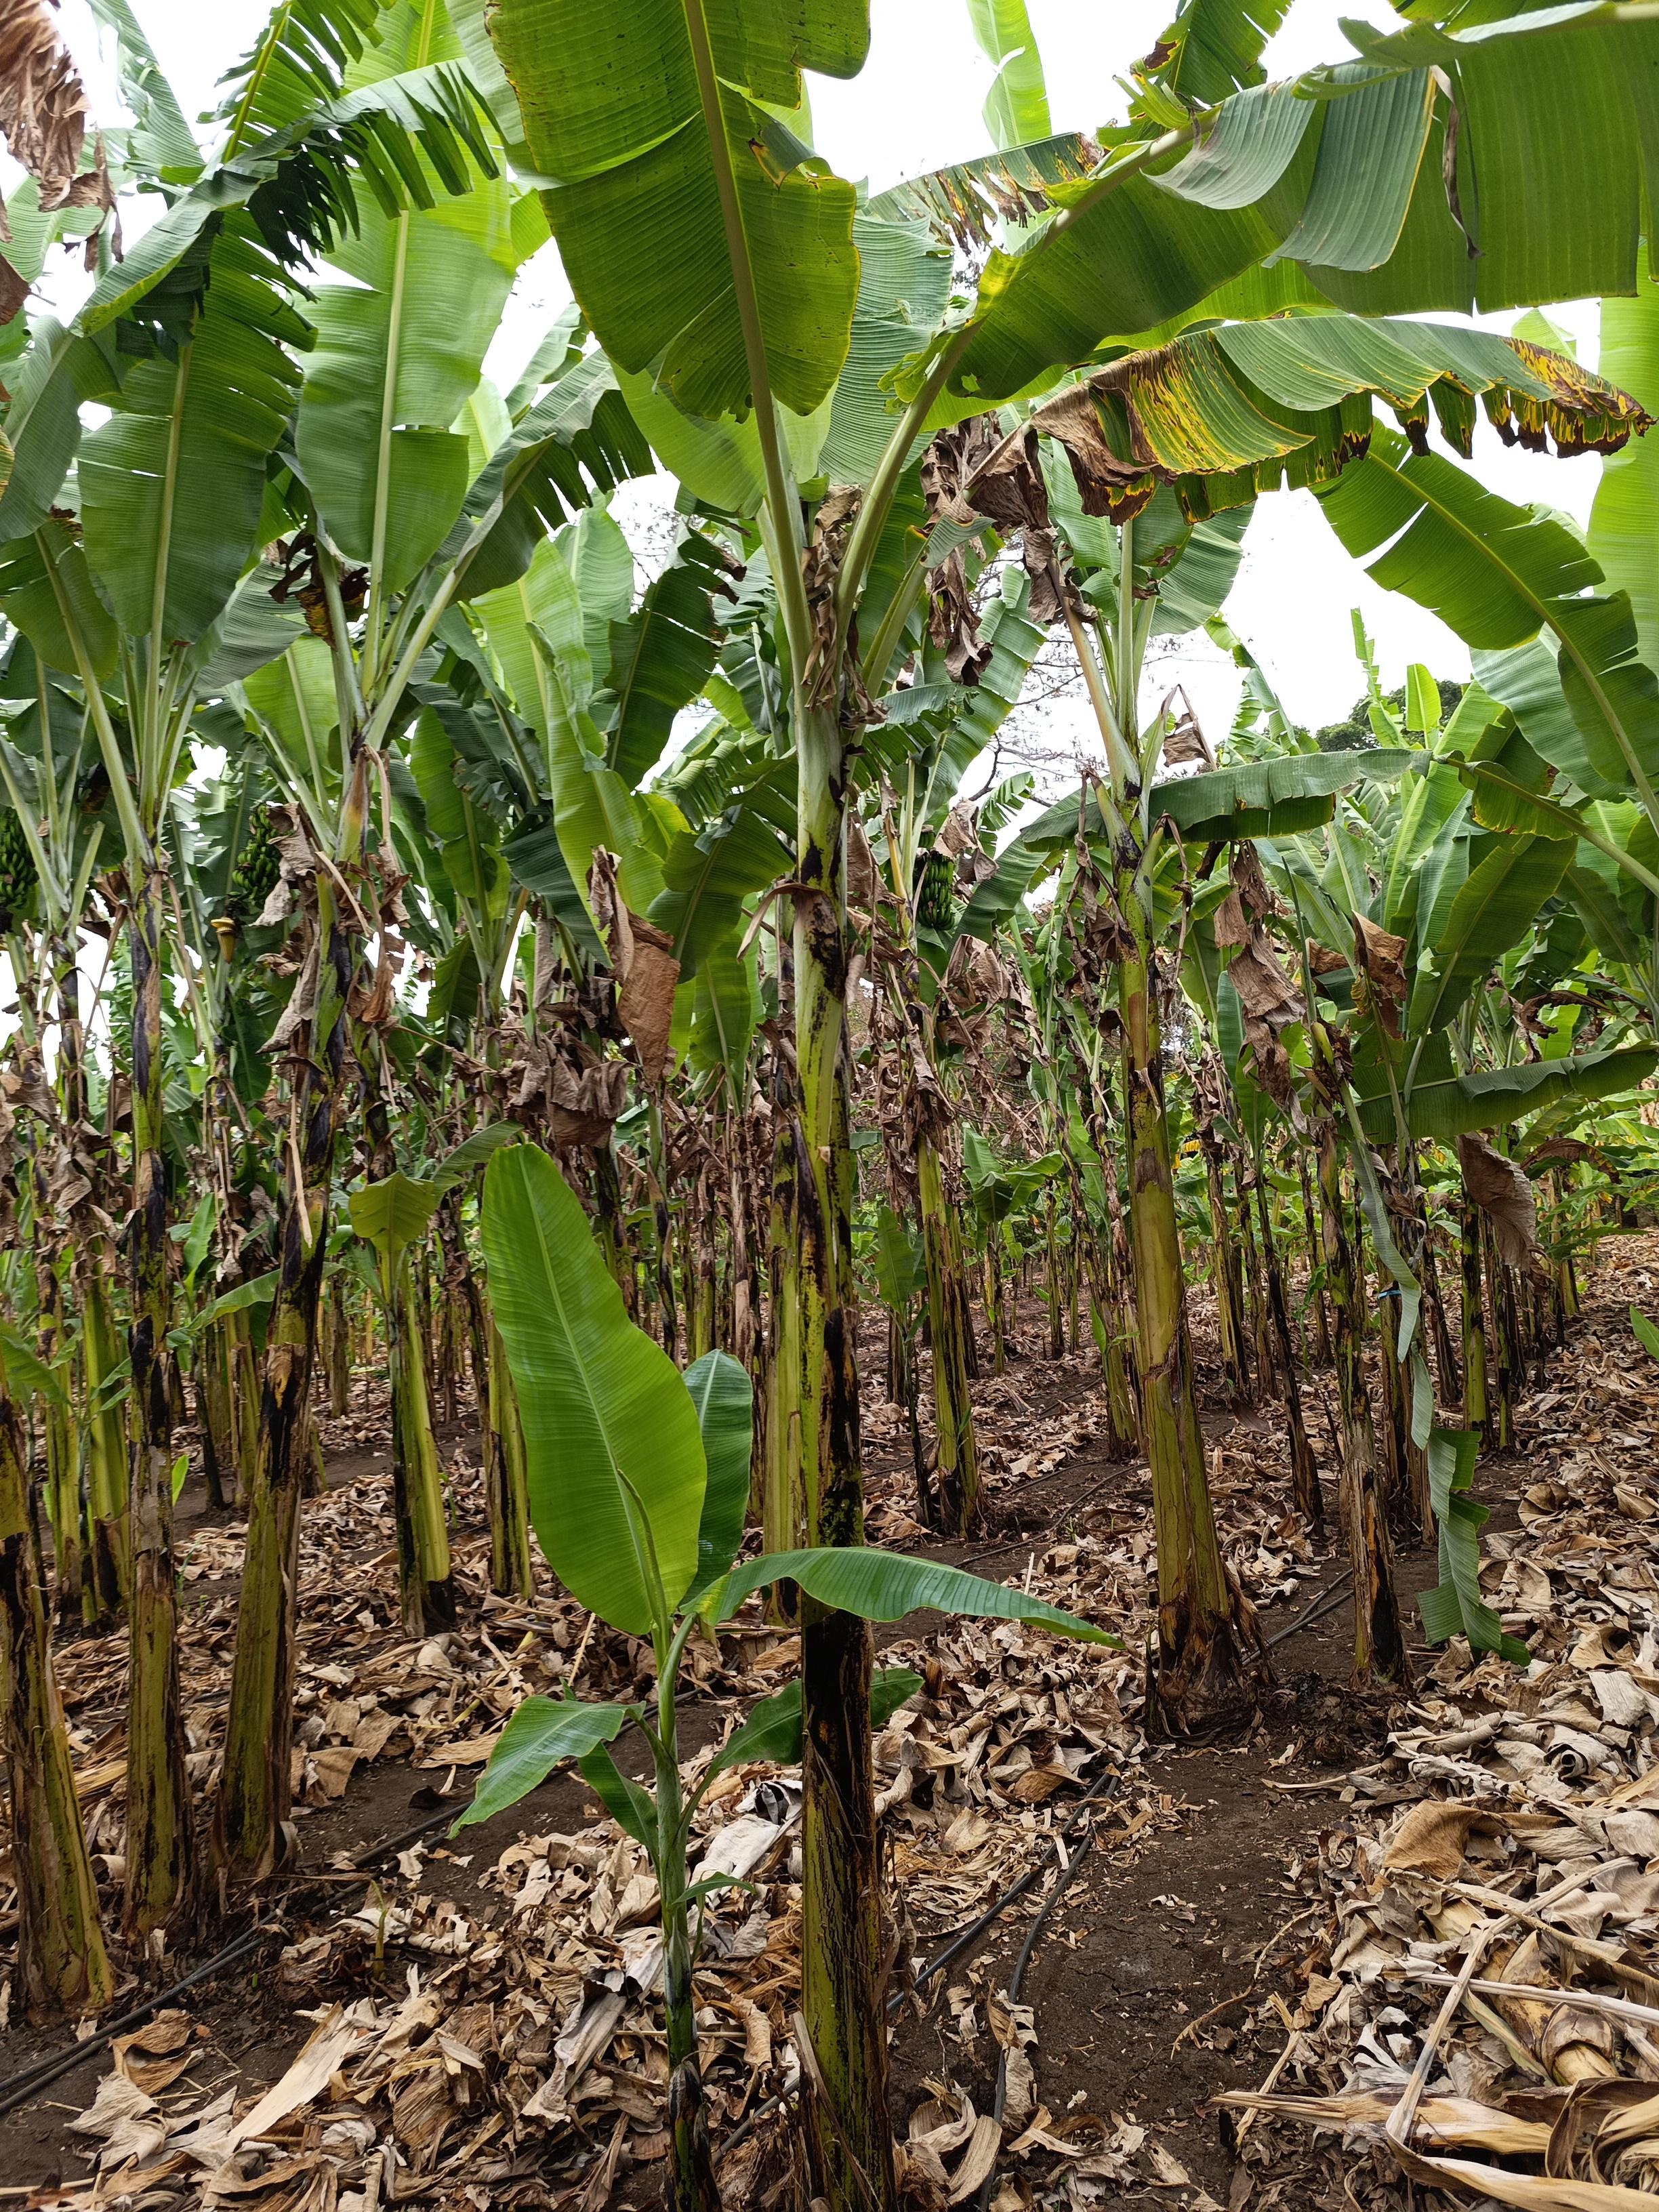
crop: banana
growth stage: vegetative
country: Tanzania
